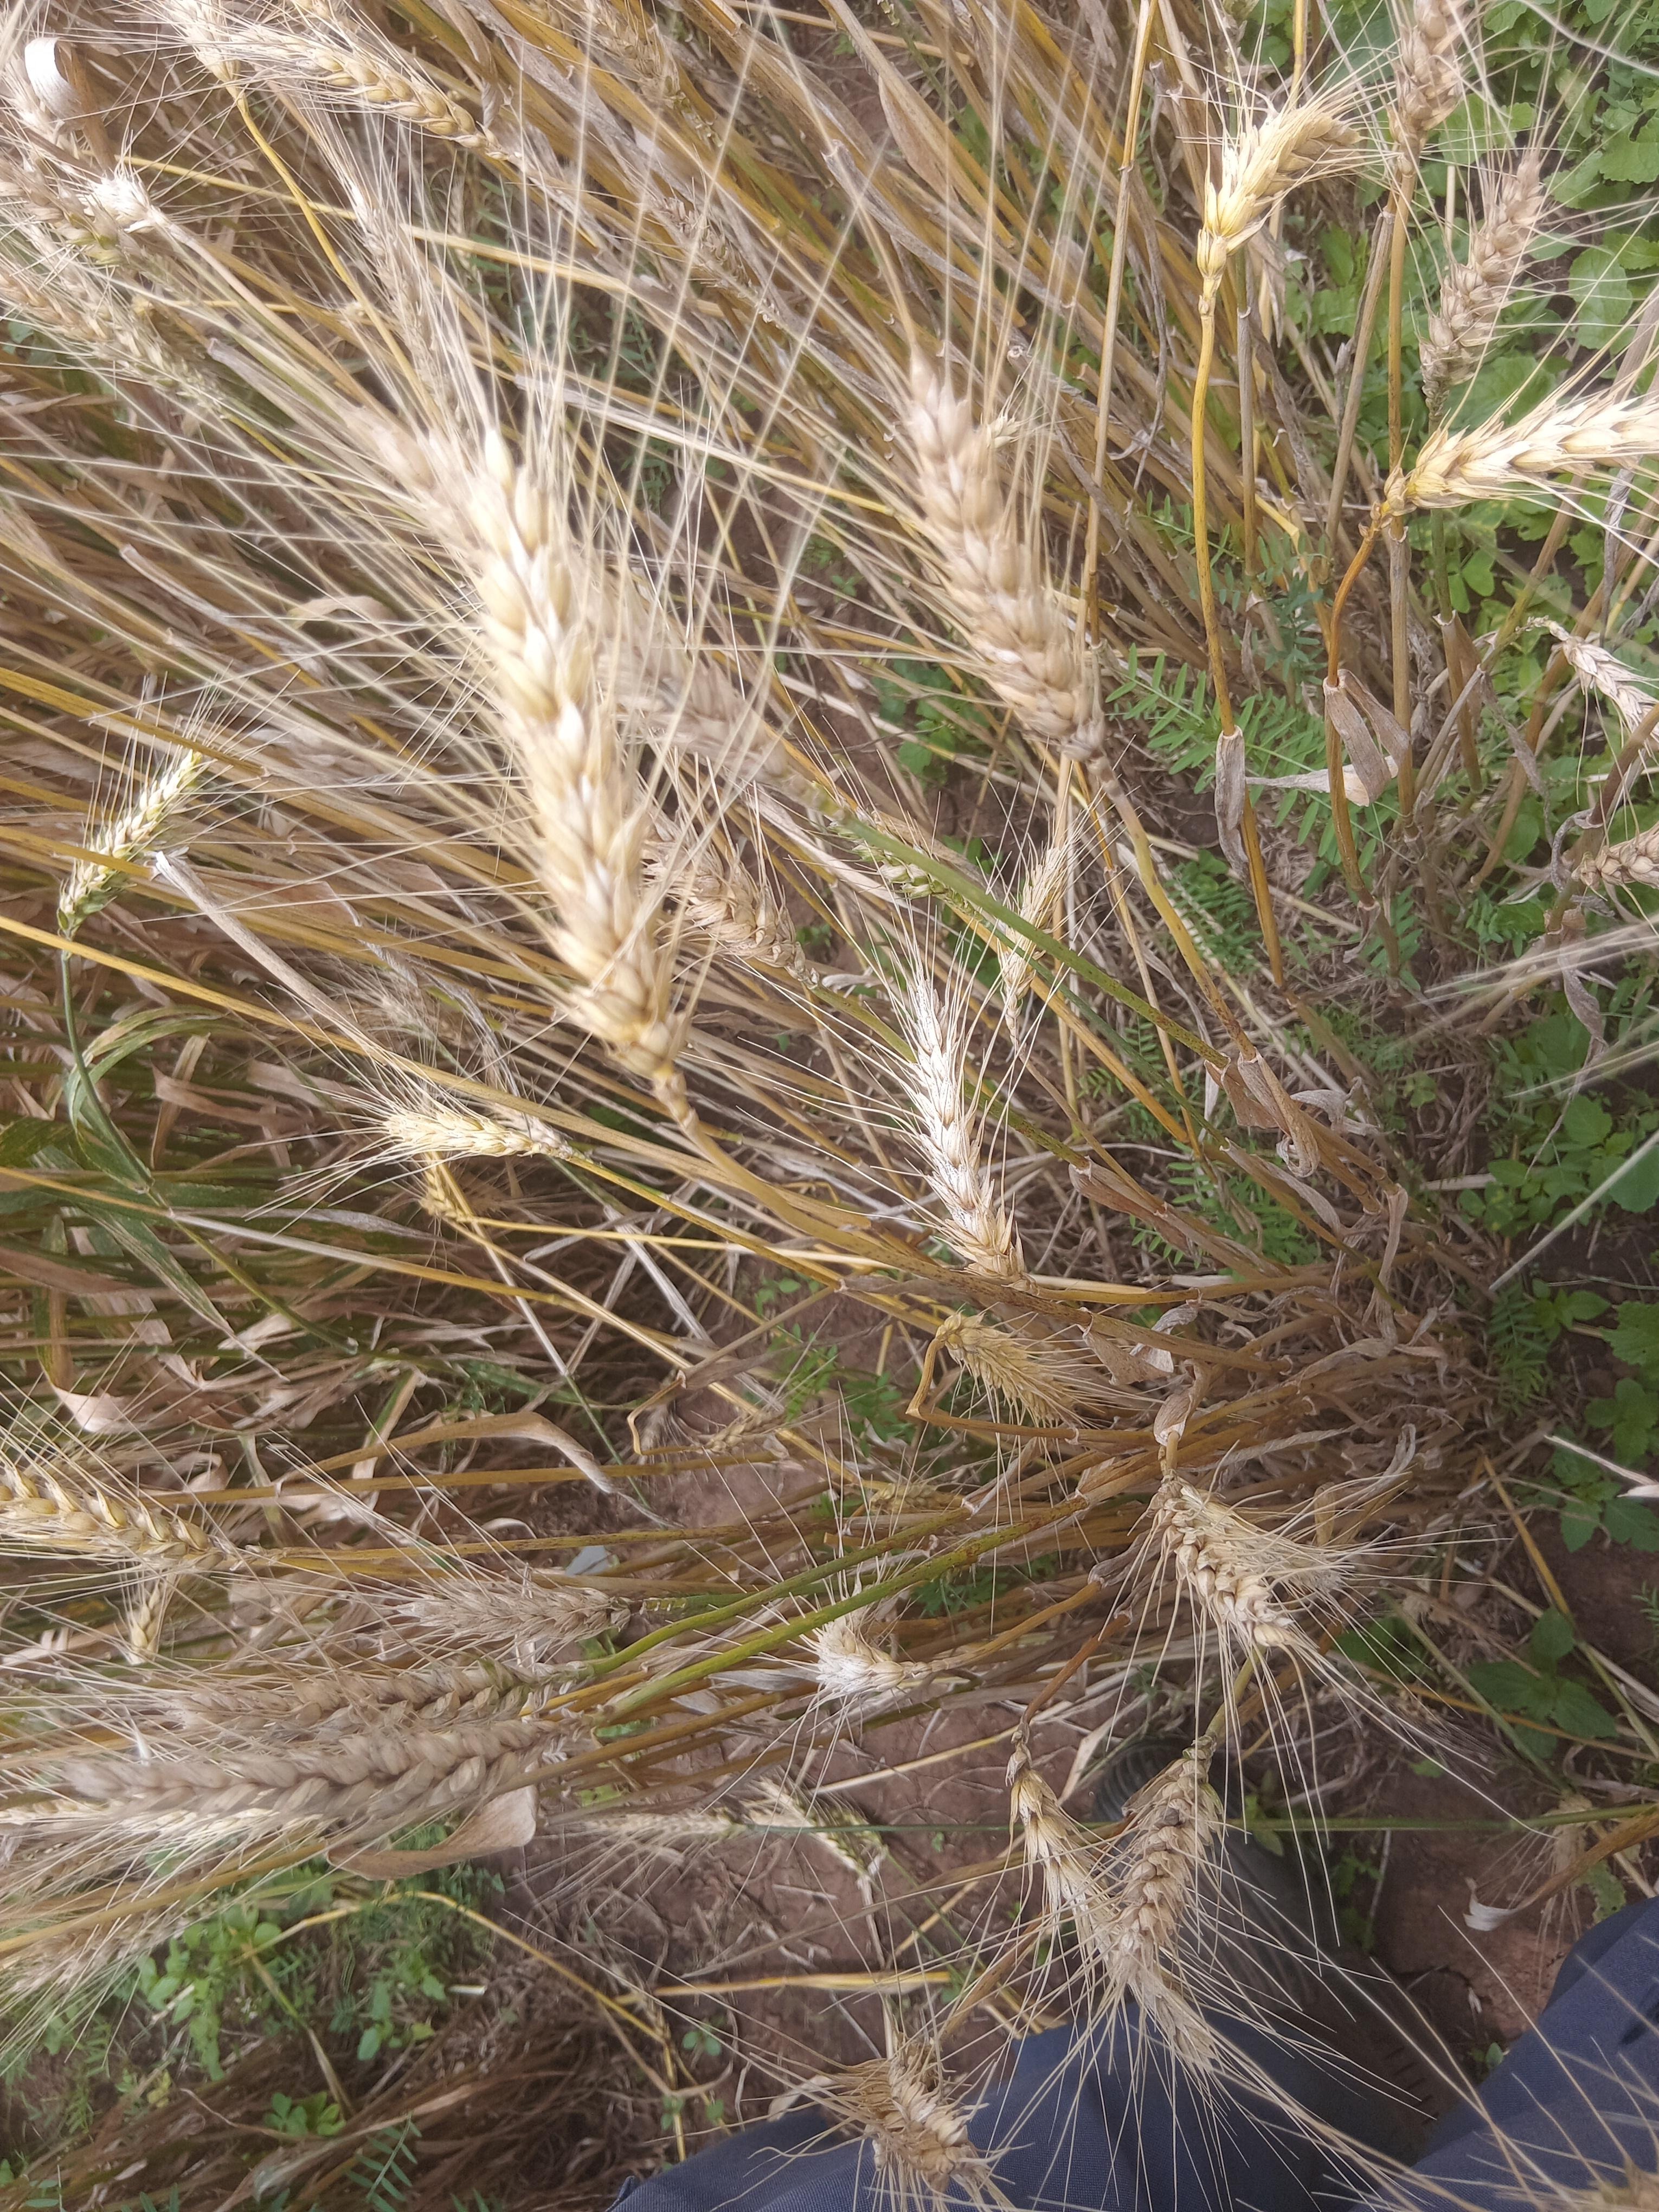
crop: wheat
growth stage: maturity
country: Kenya
